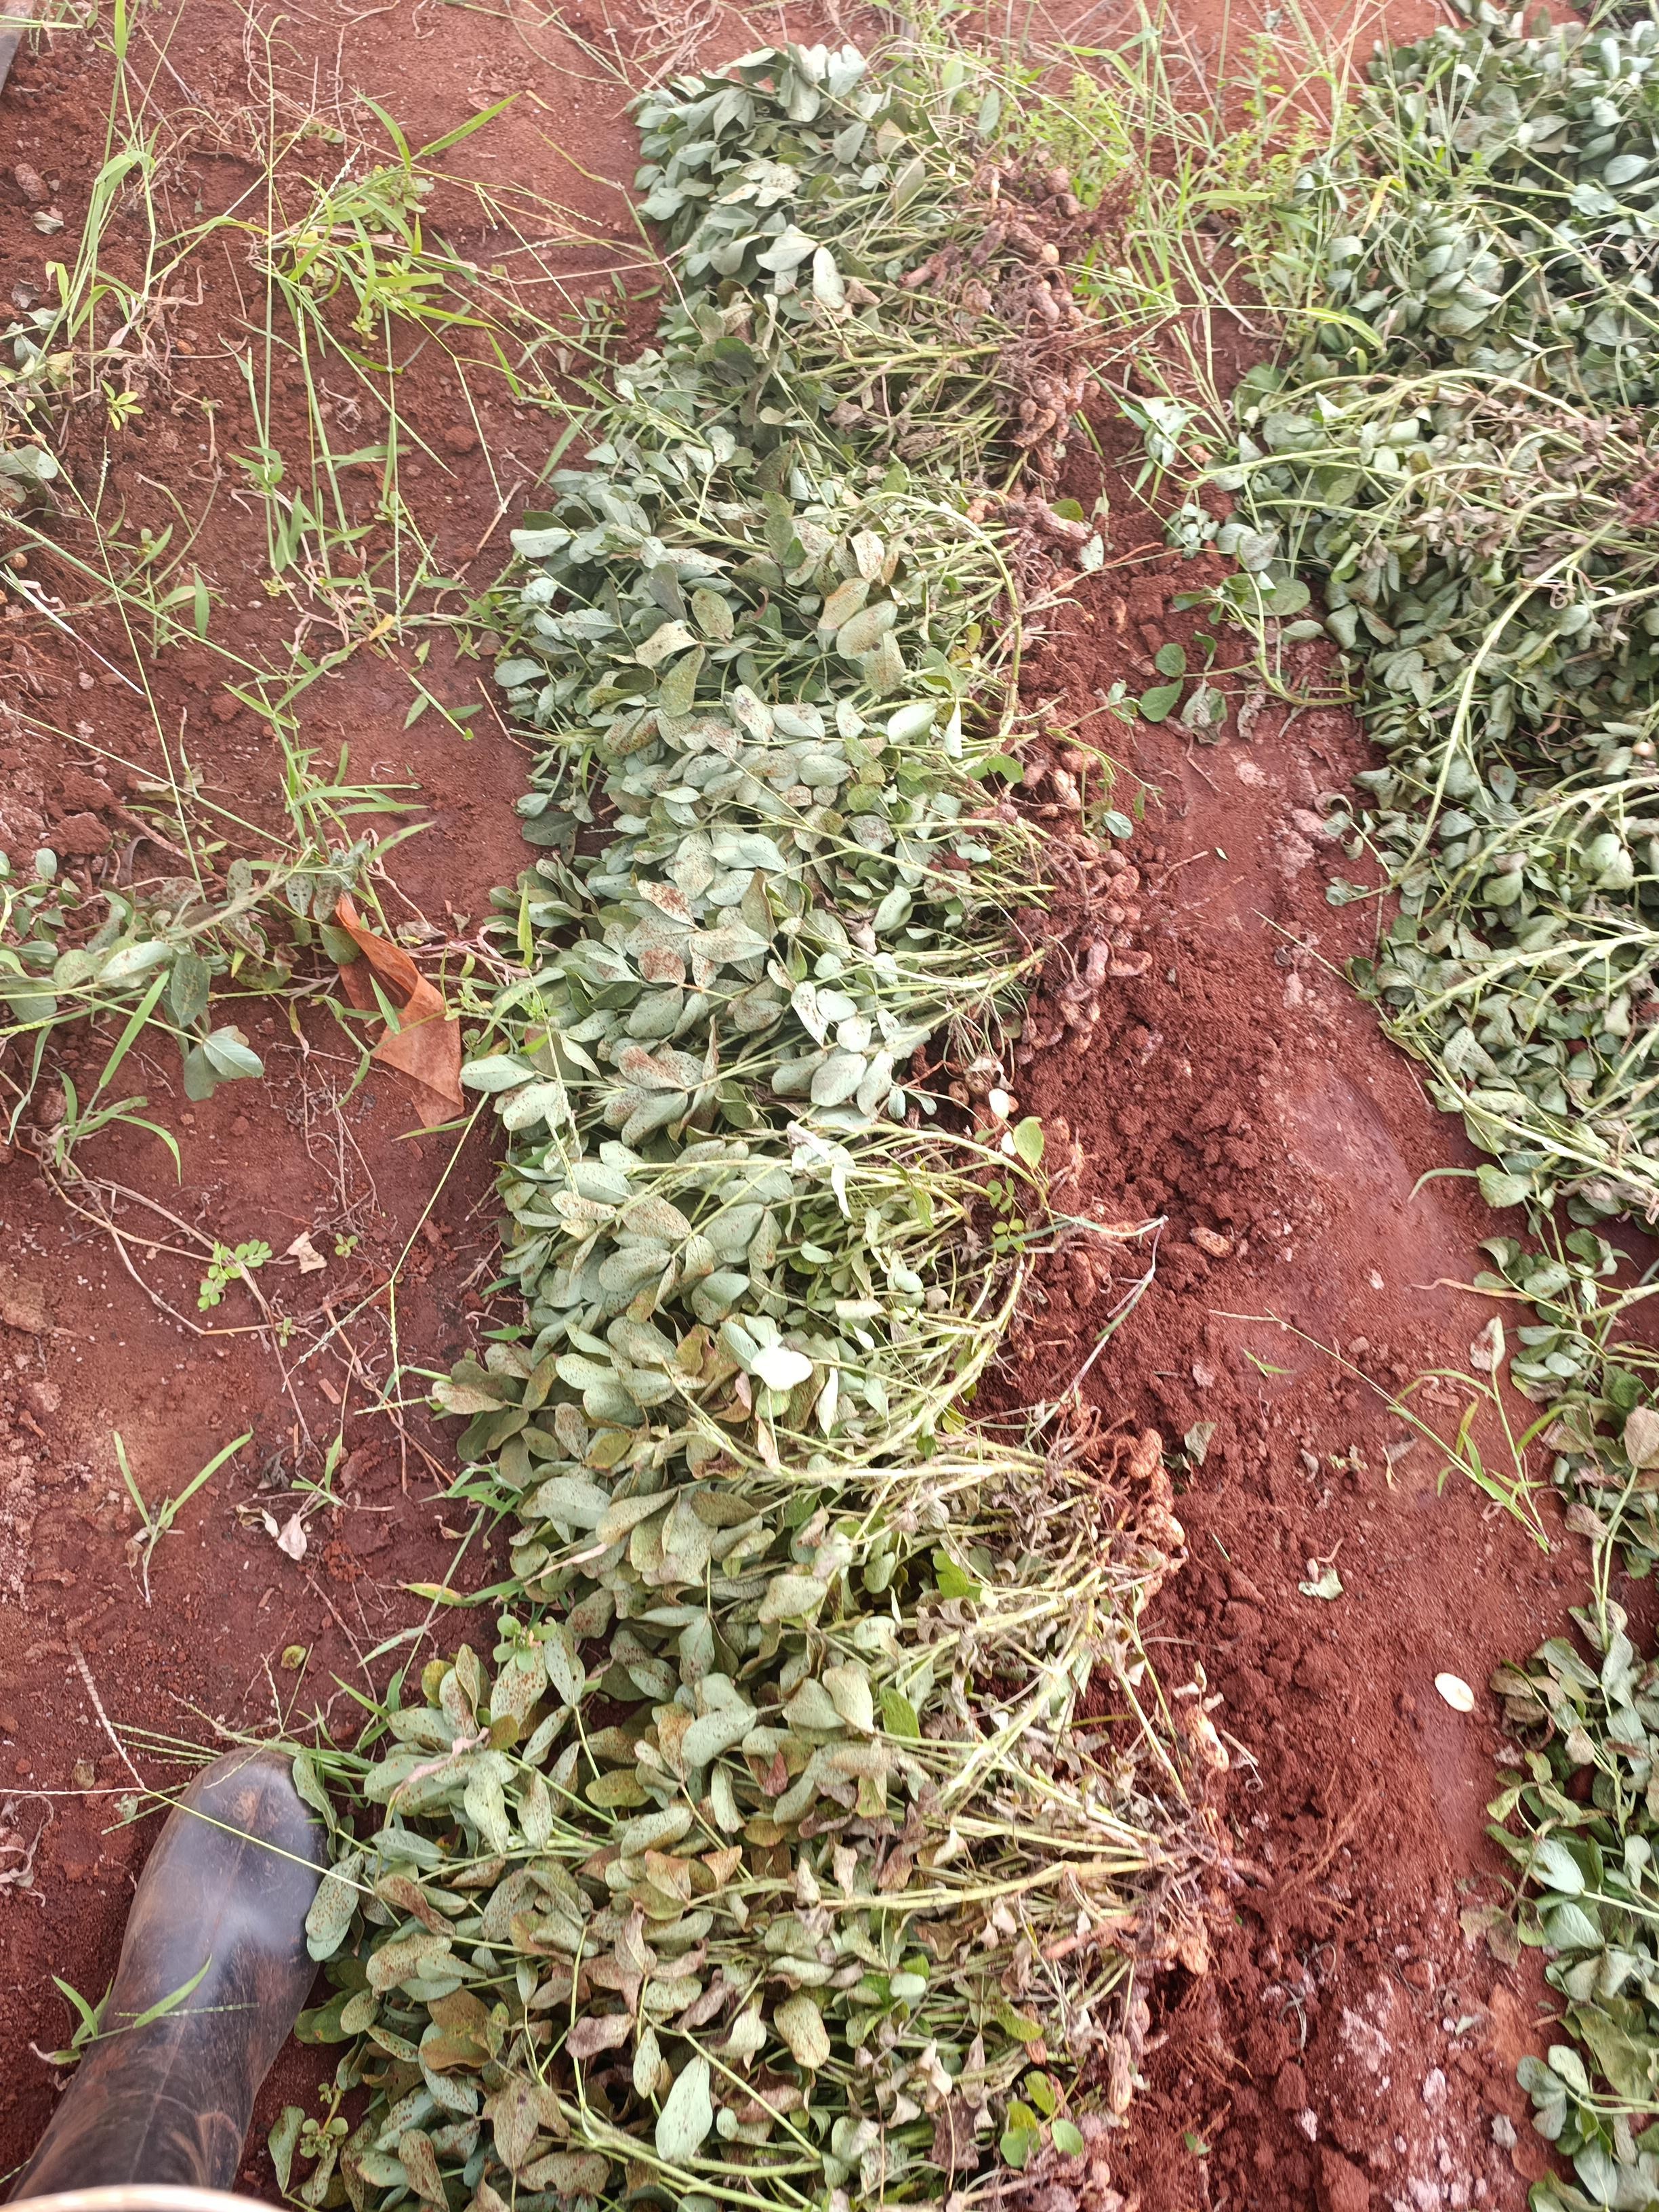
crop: groundnut
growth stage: harvest
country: Kenya
